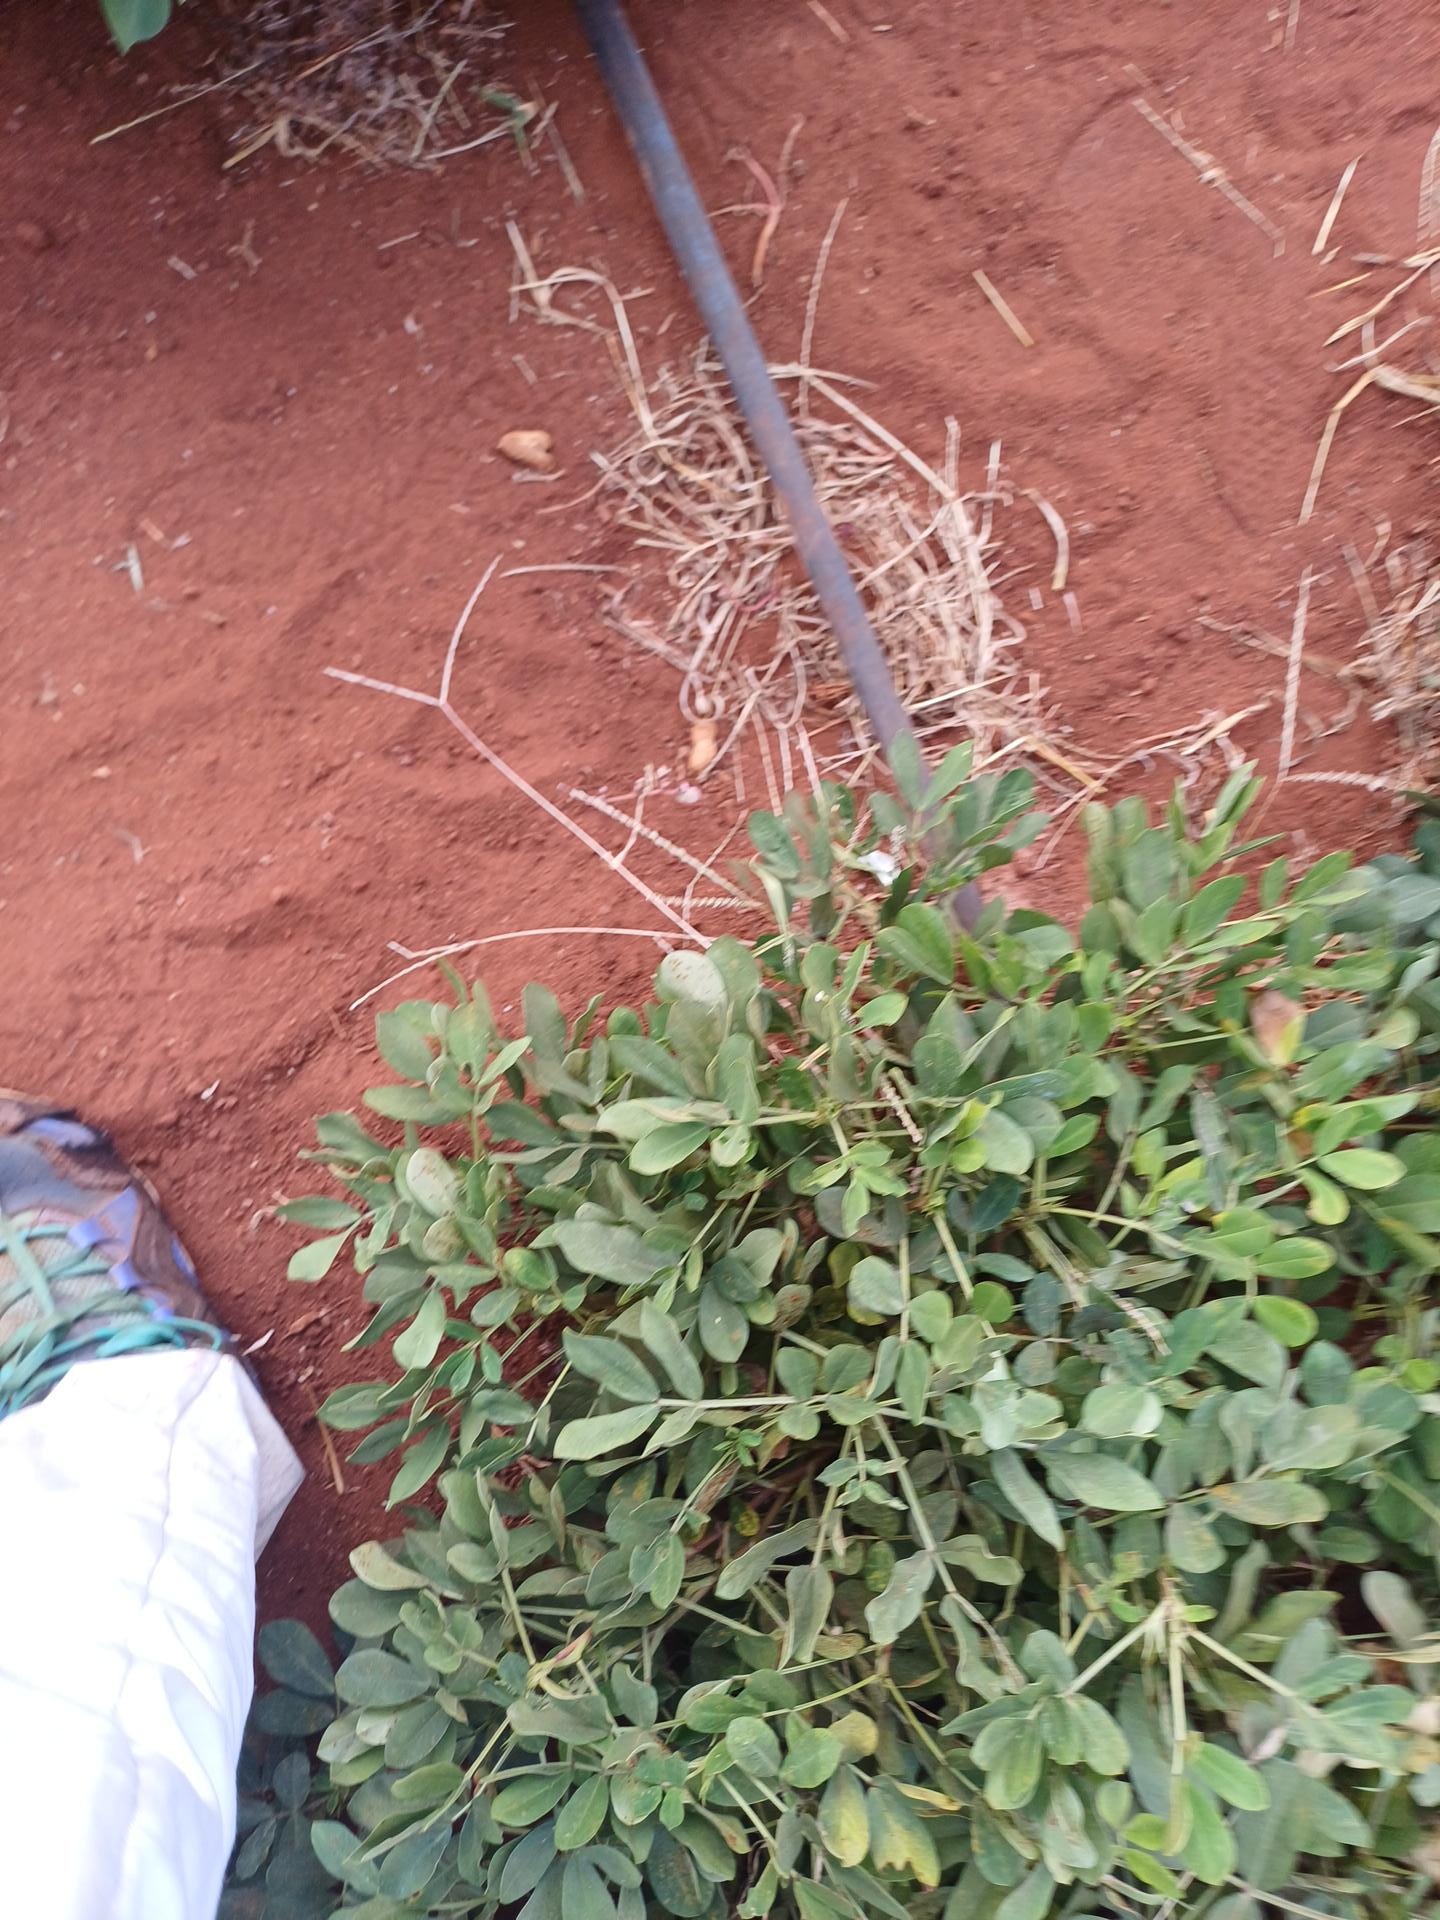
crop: groundnut
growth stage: maturity
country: Kenya
